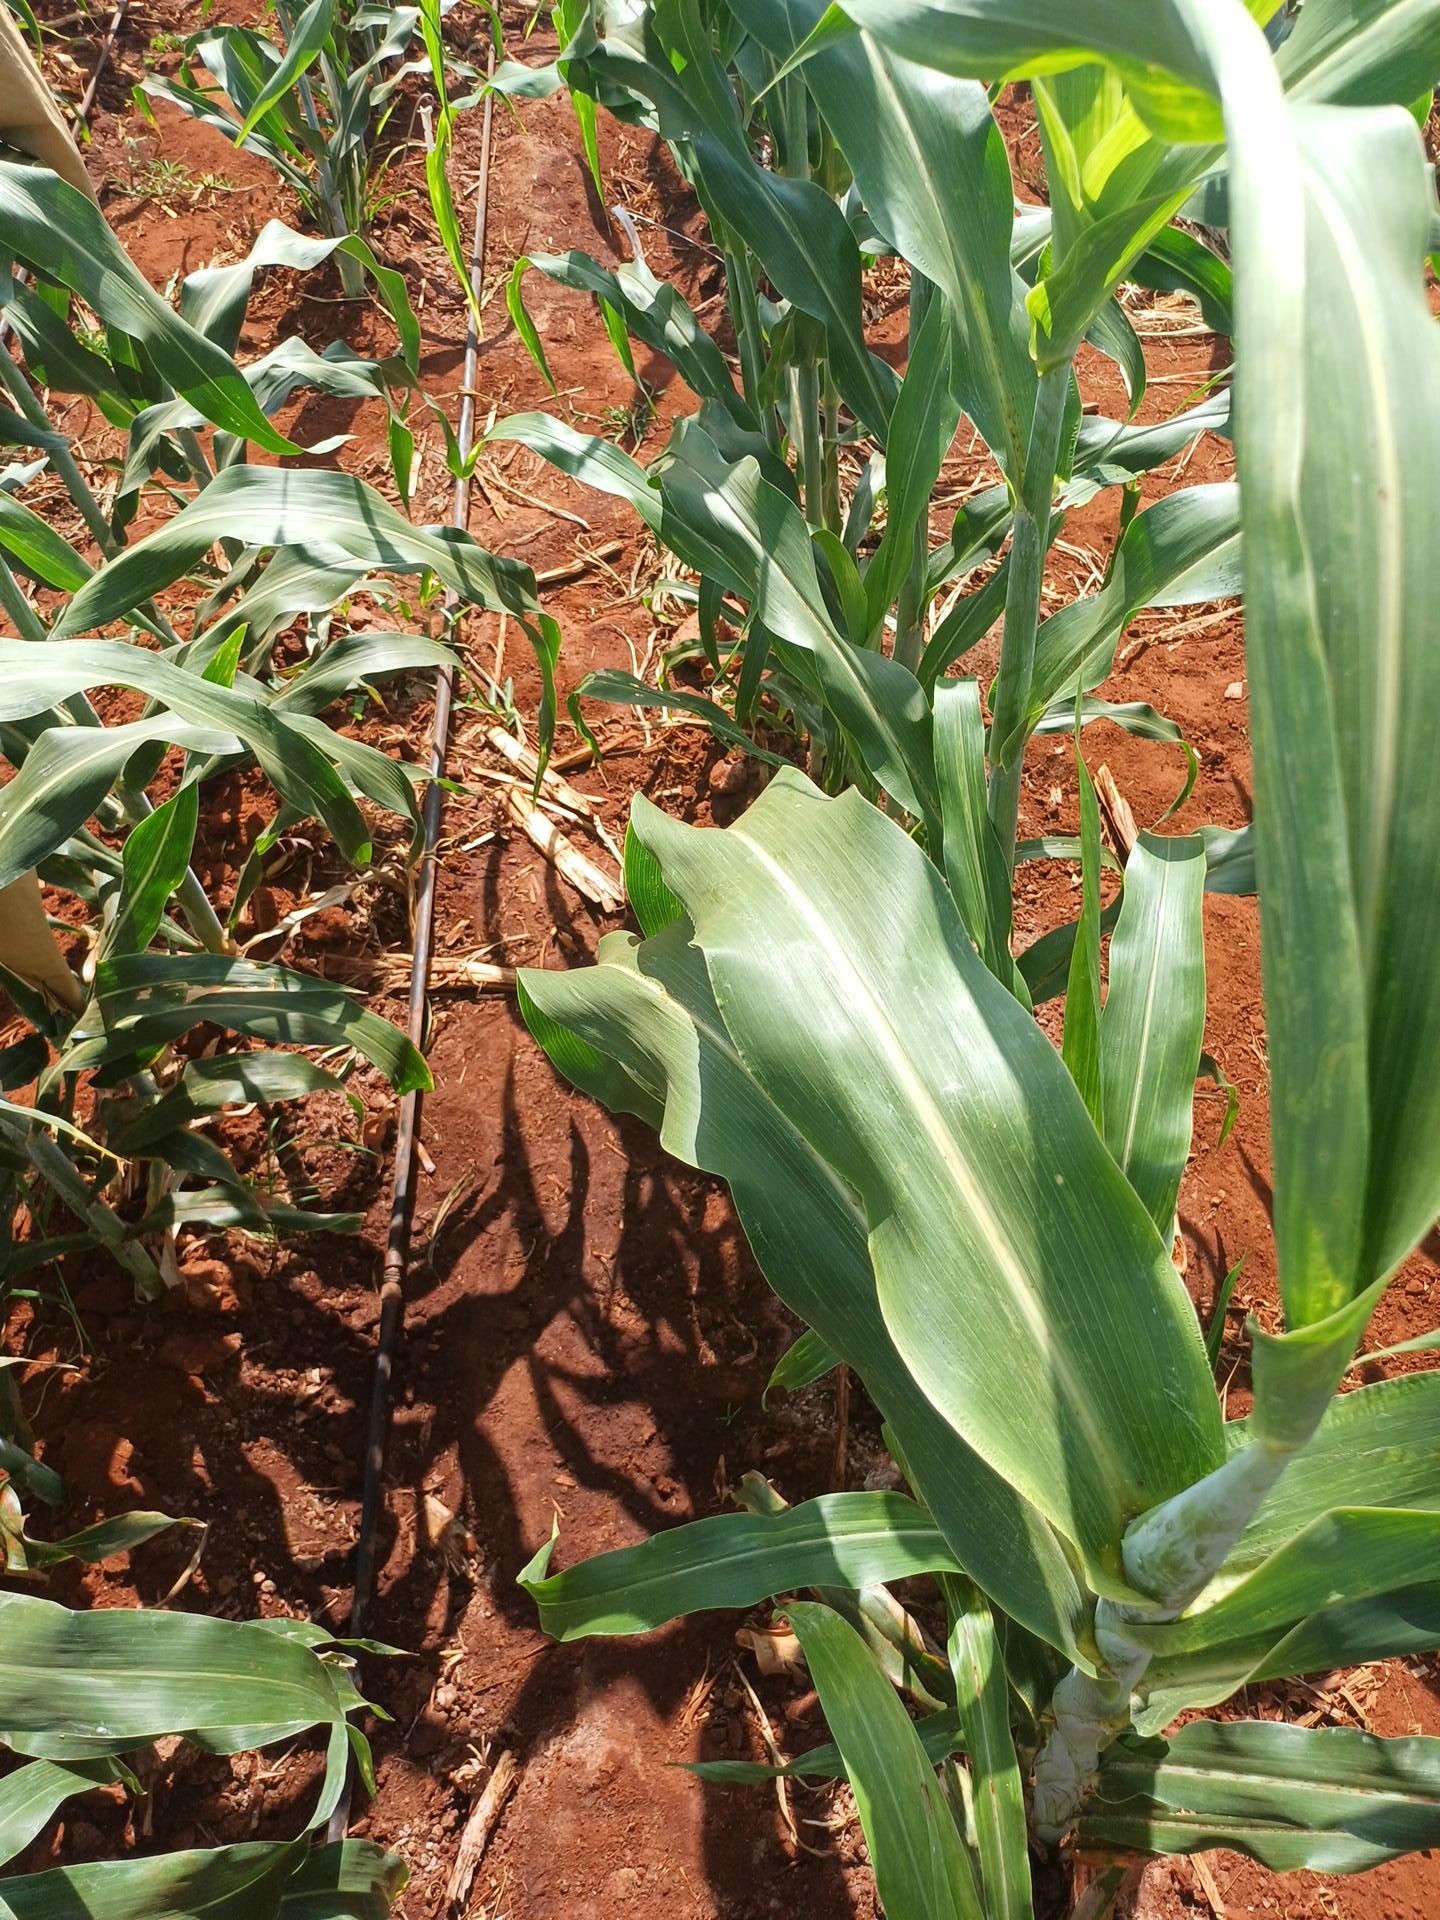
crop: sorghum
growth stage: heading tuber
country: Kenya
